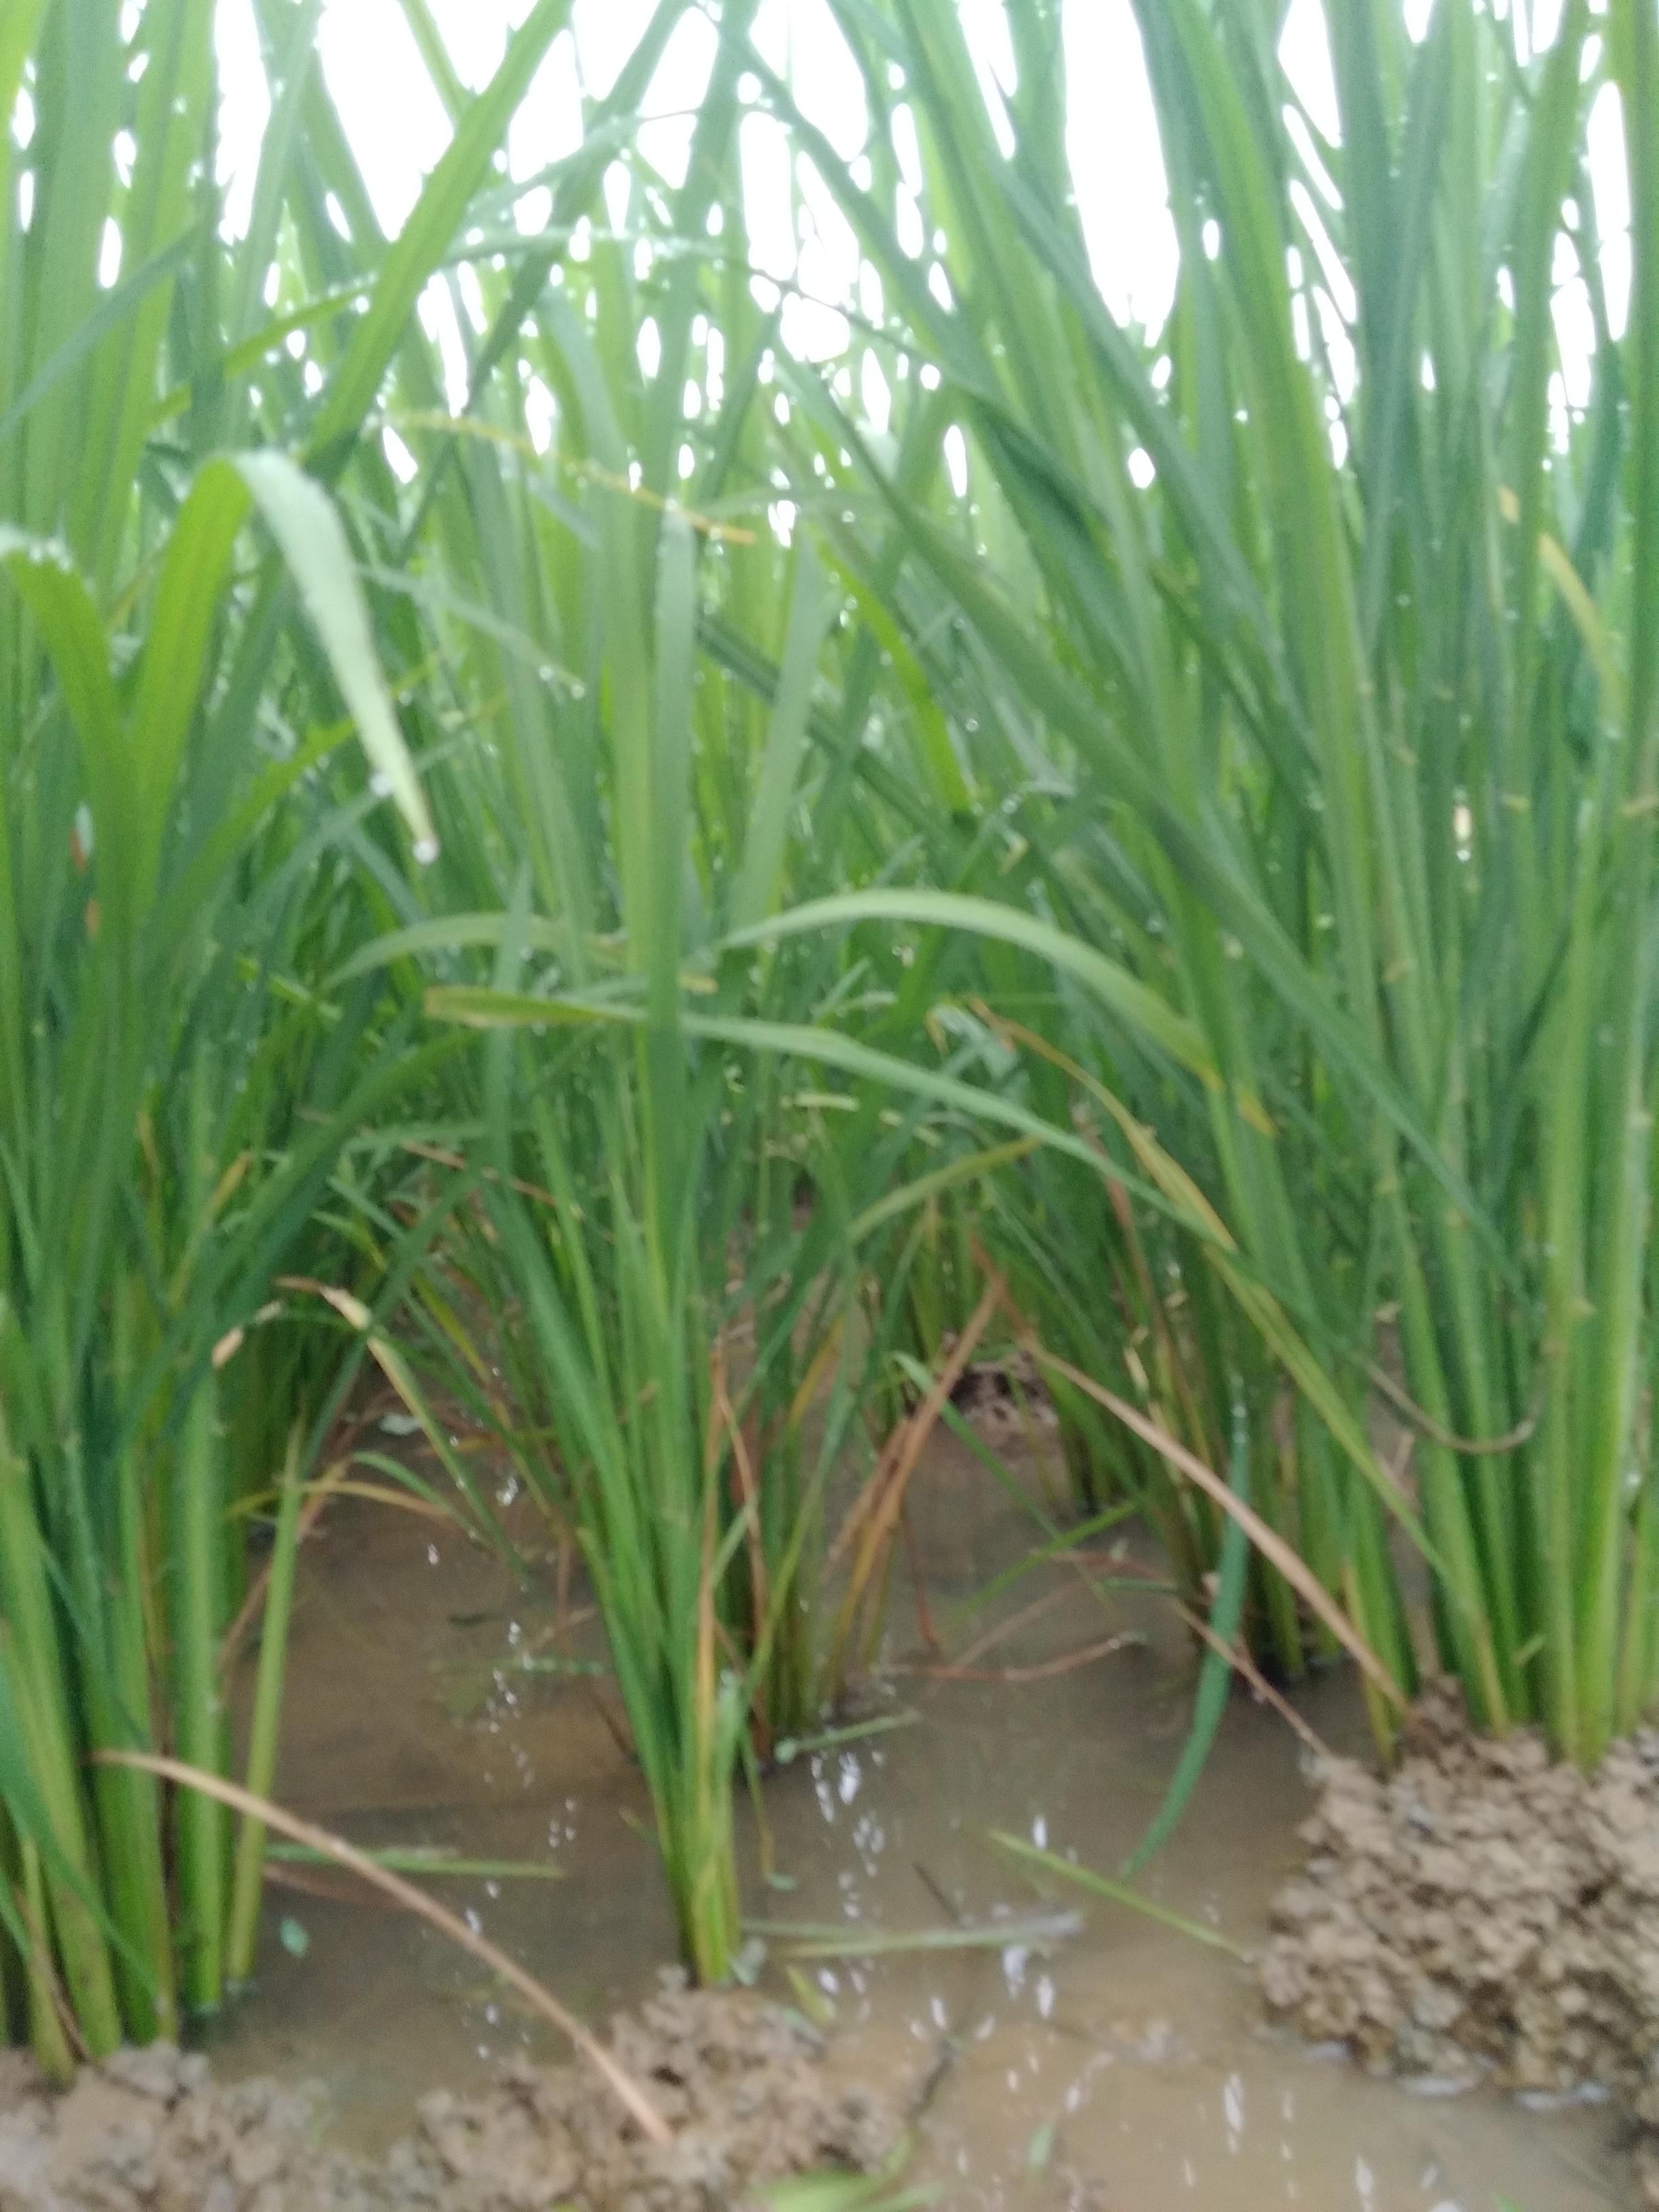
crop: rice
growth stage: vegetative
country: Nigeria
